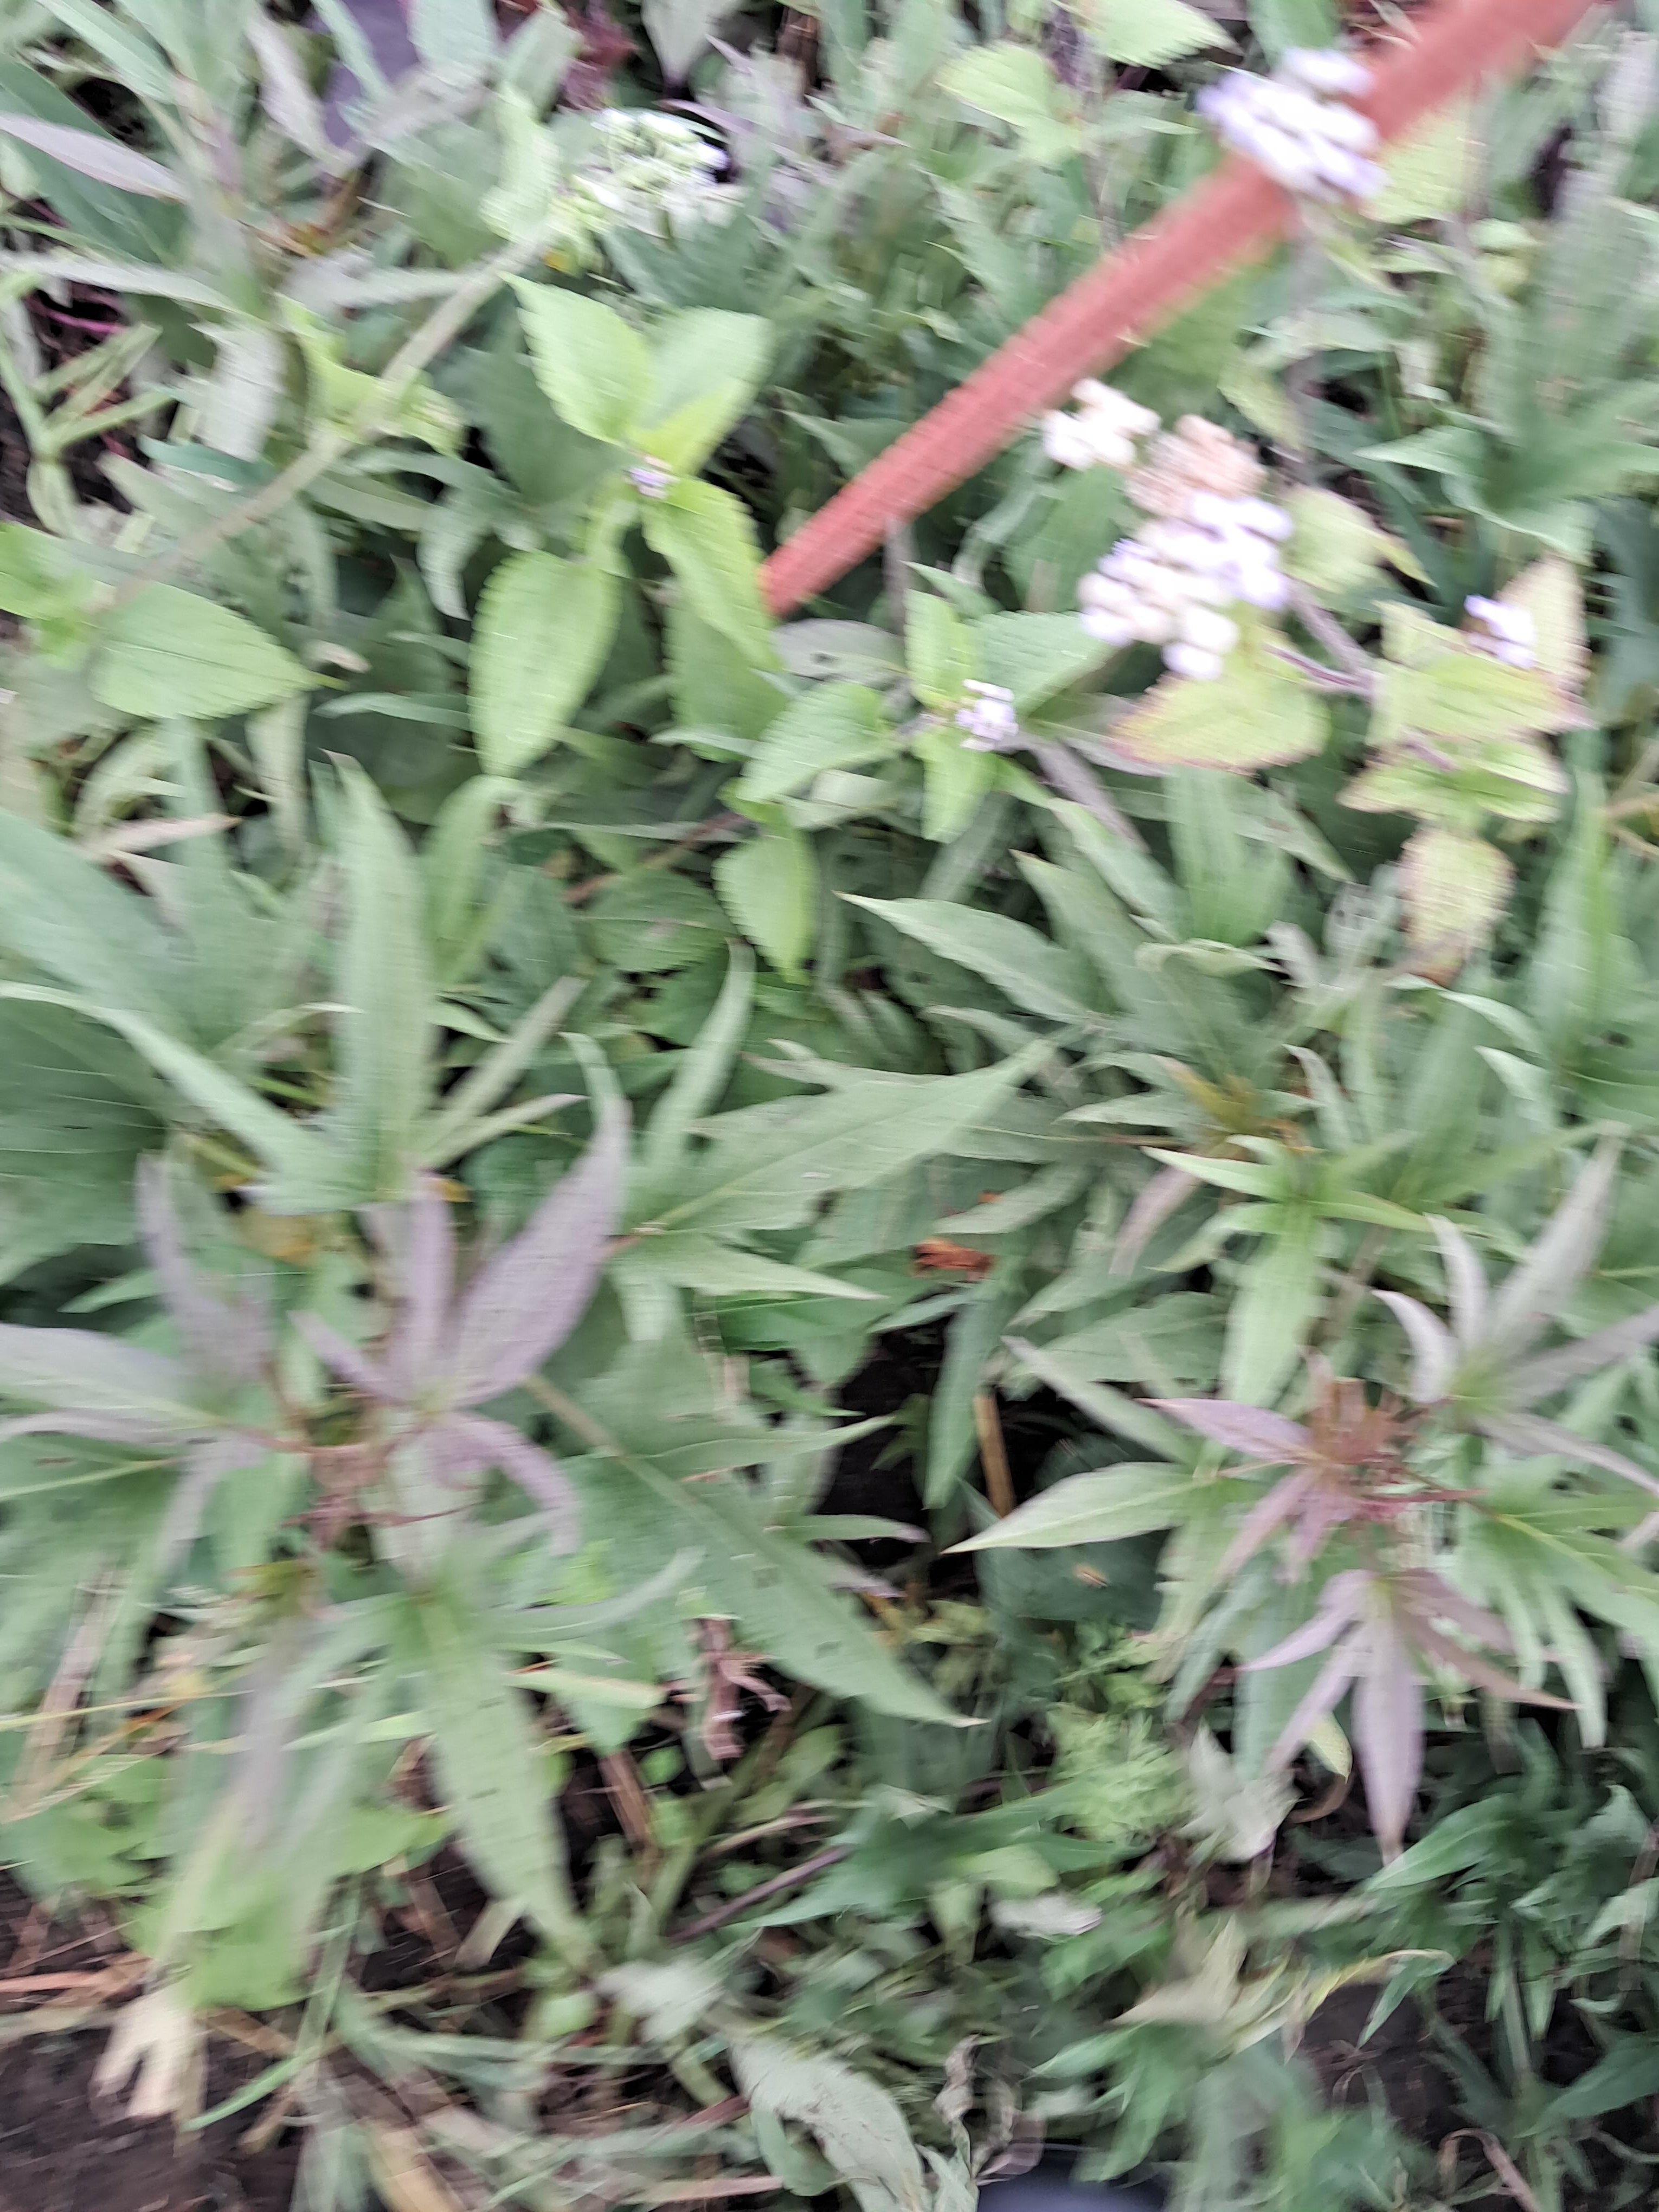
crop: sweet potato
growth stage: vegetative
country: Tanzania
